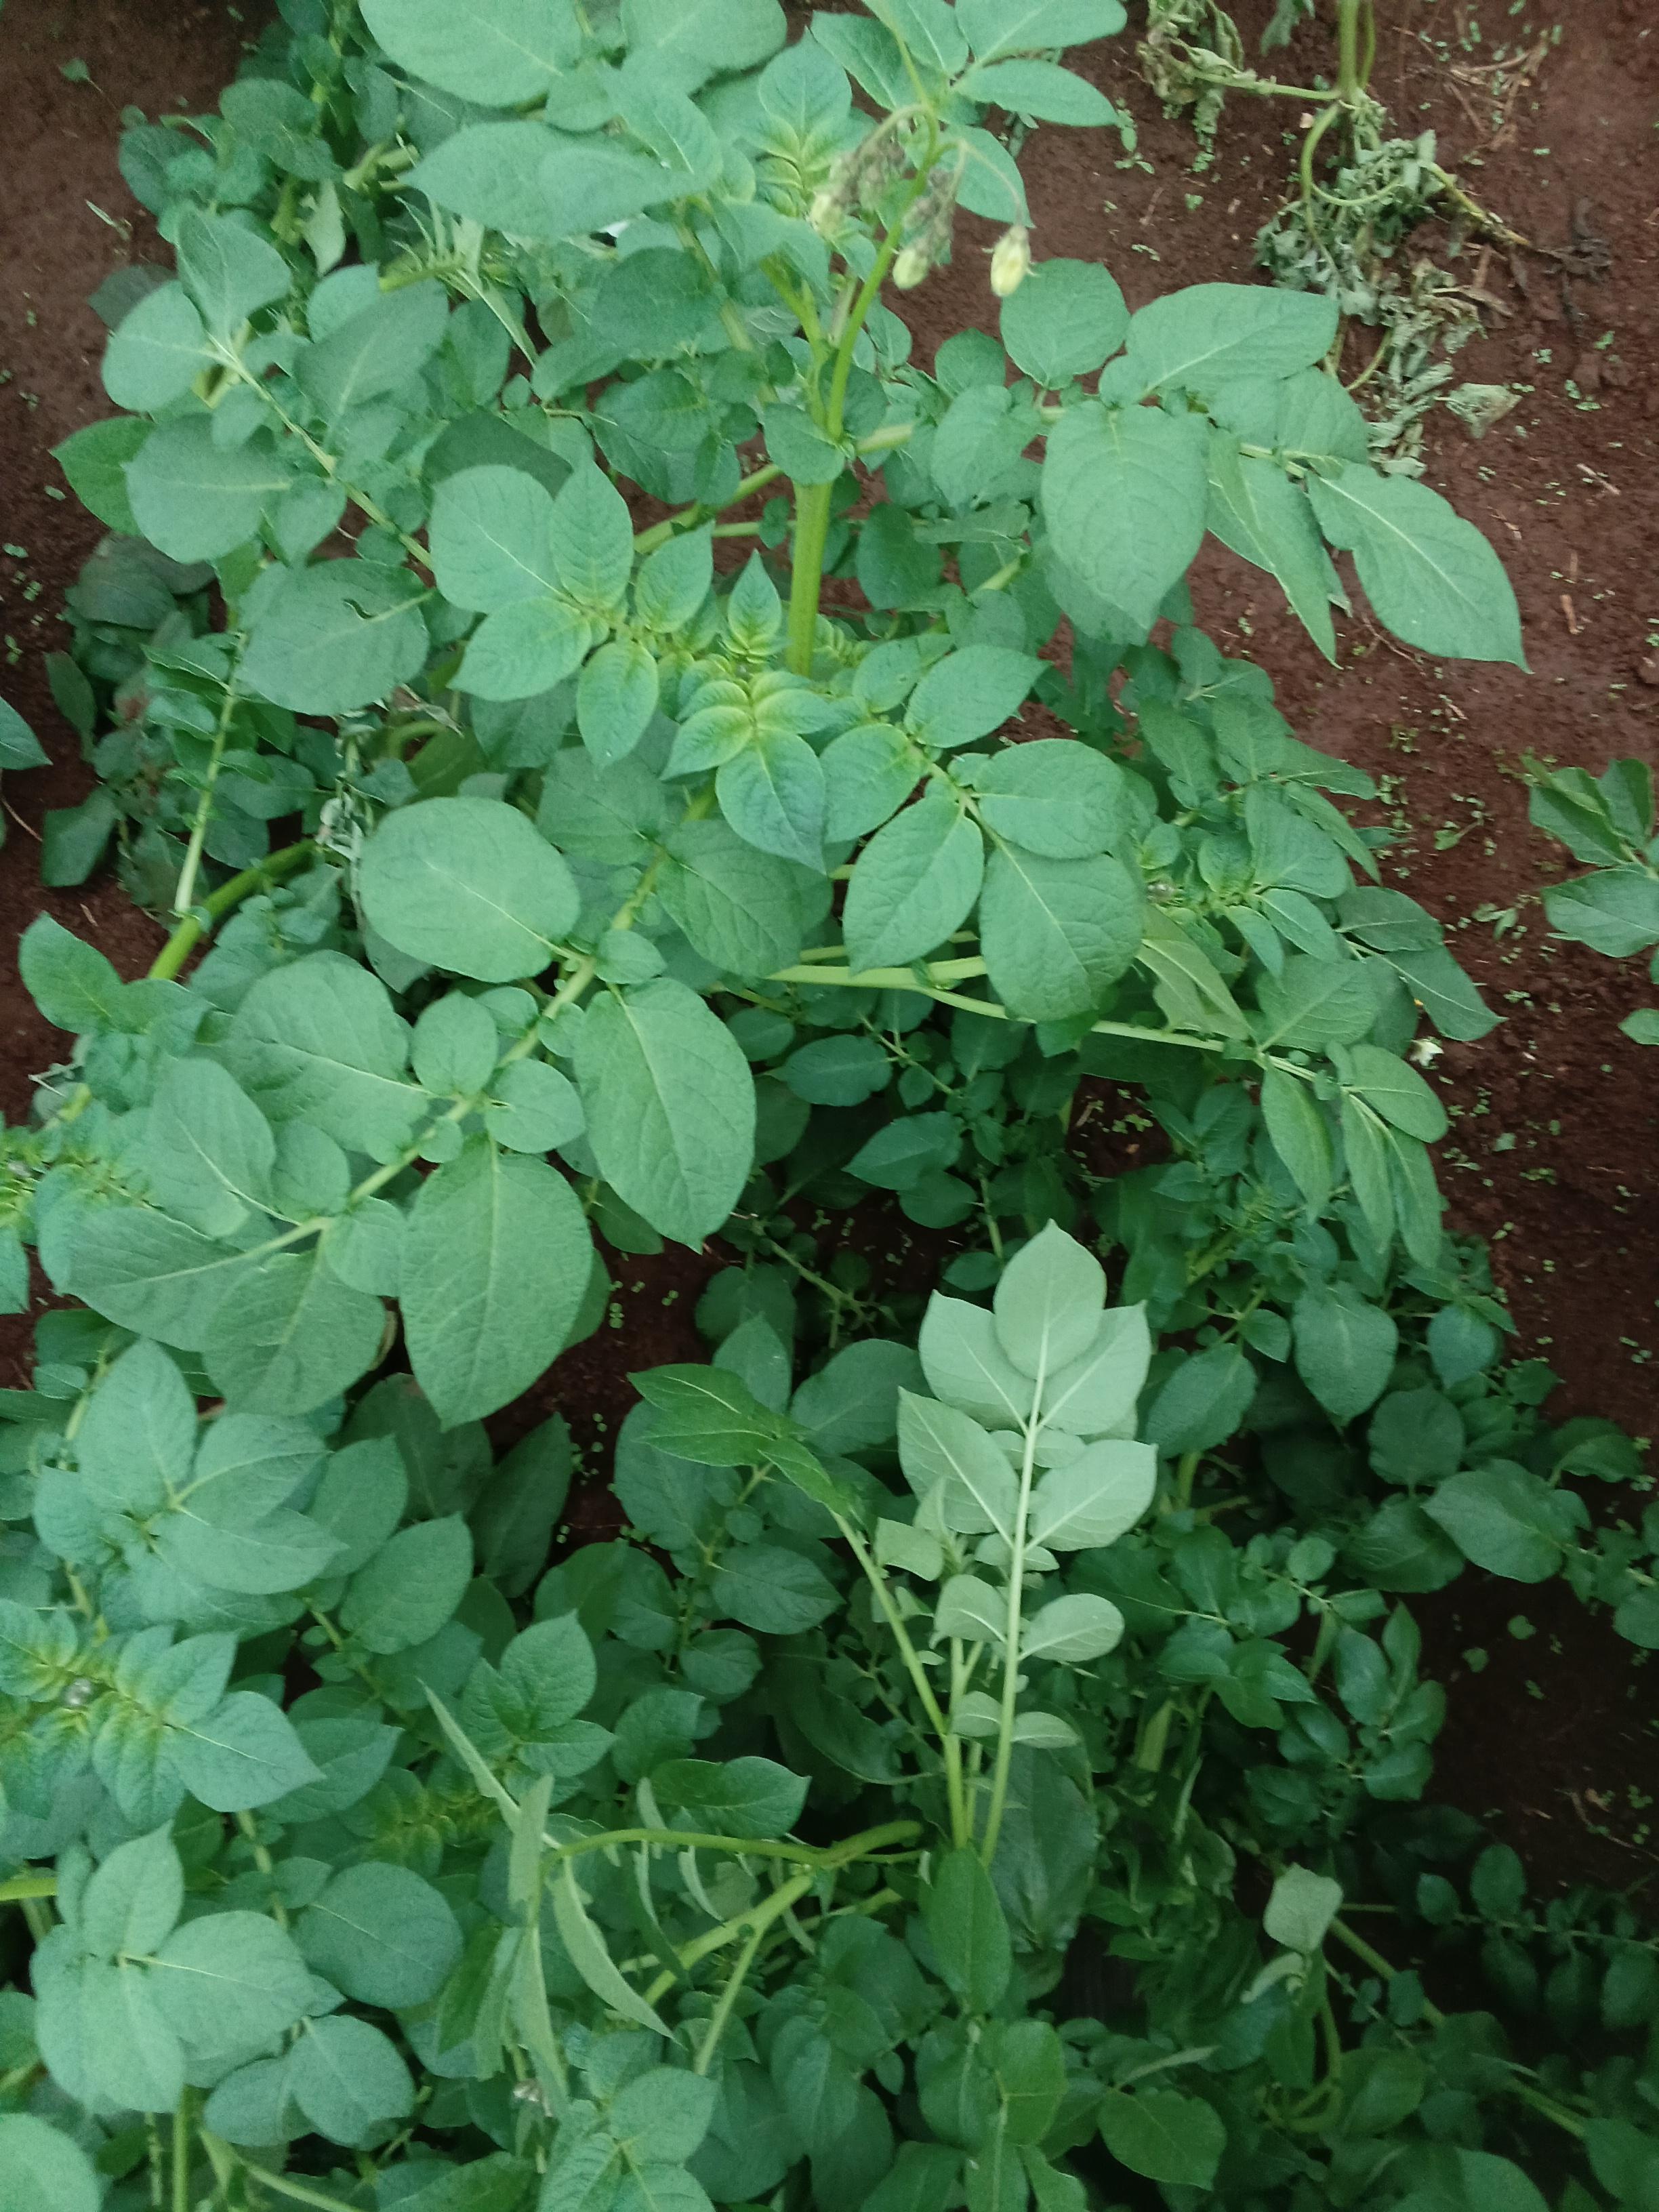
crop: potato
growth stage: flowering
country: Kenya
